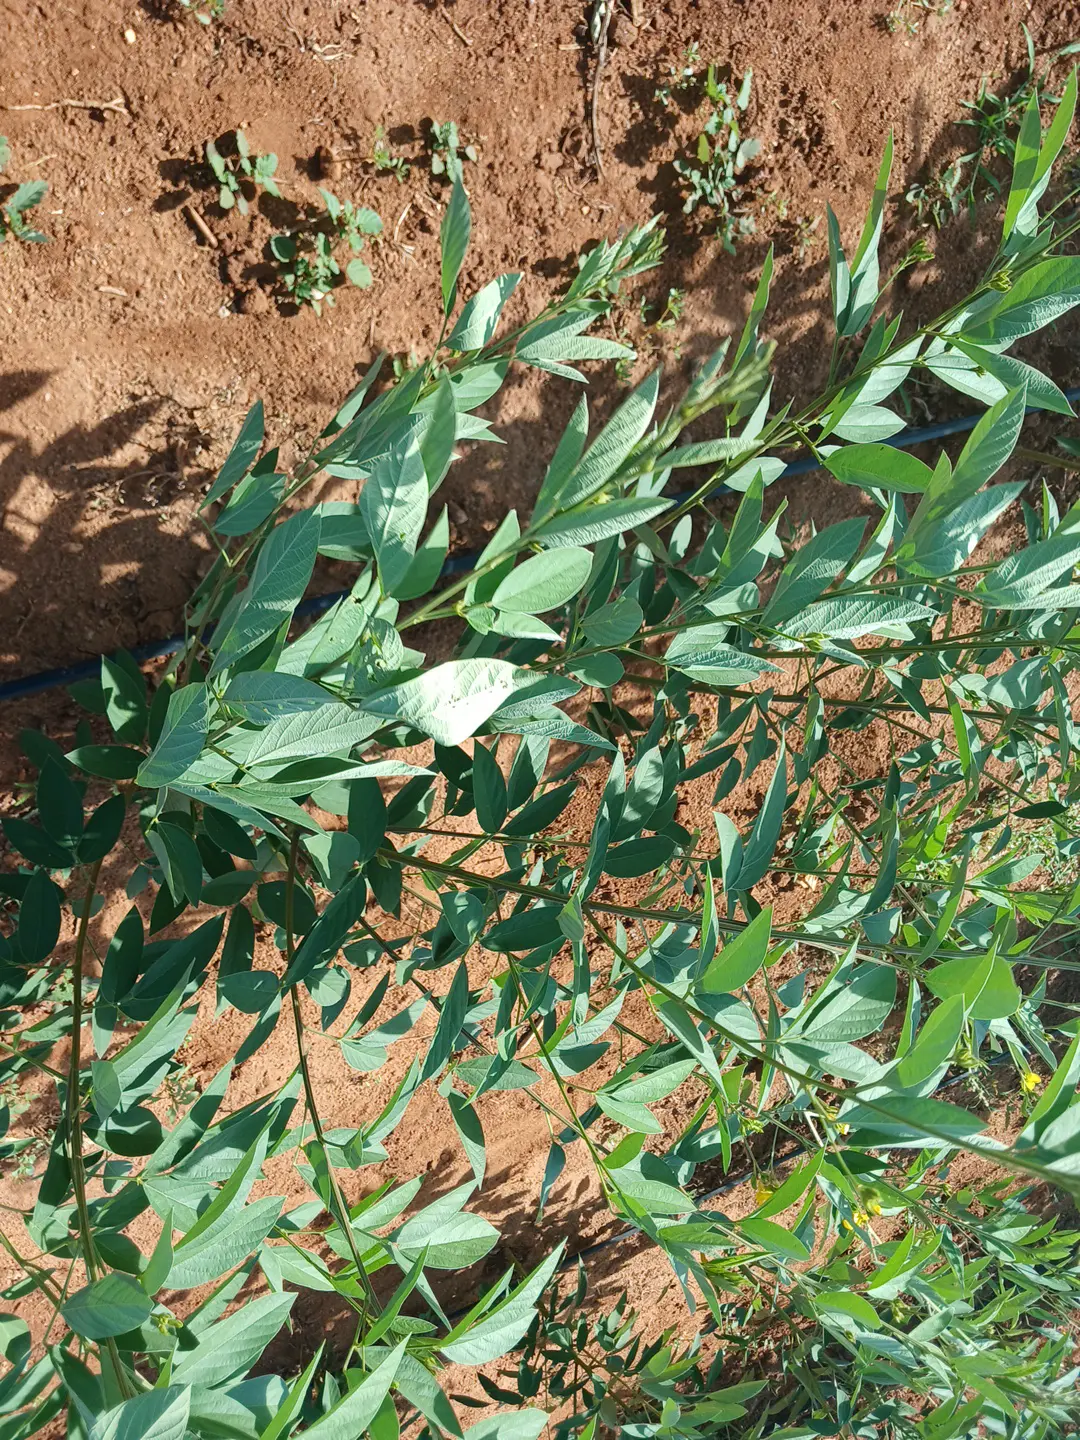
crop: pigeonpea
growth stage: vegetative
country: Kenya
